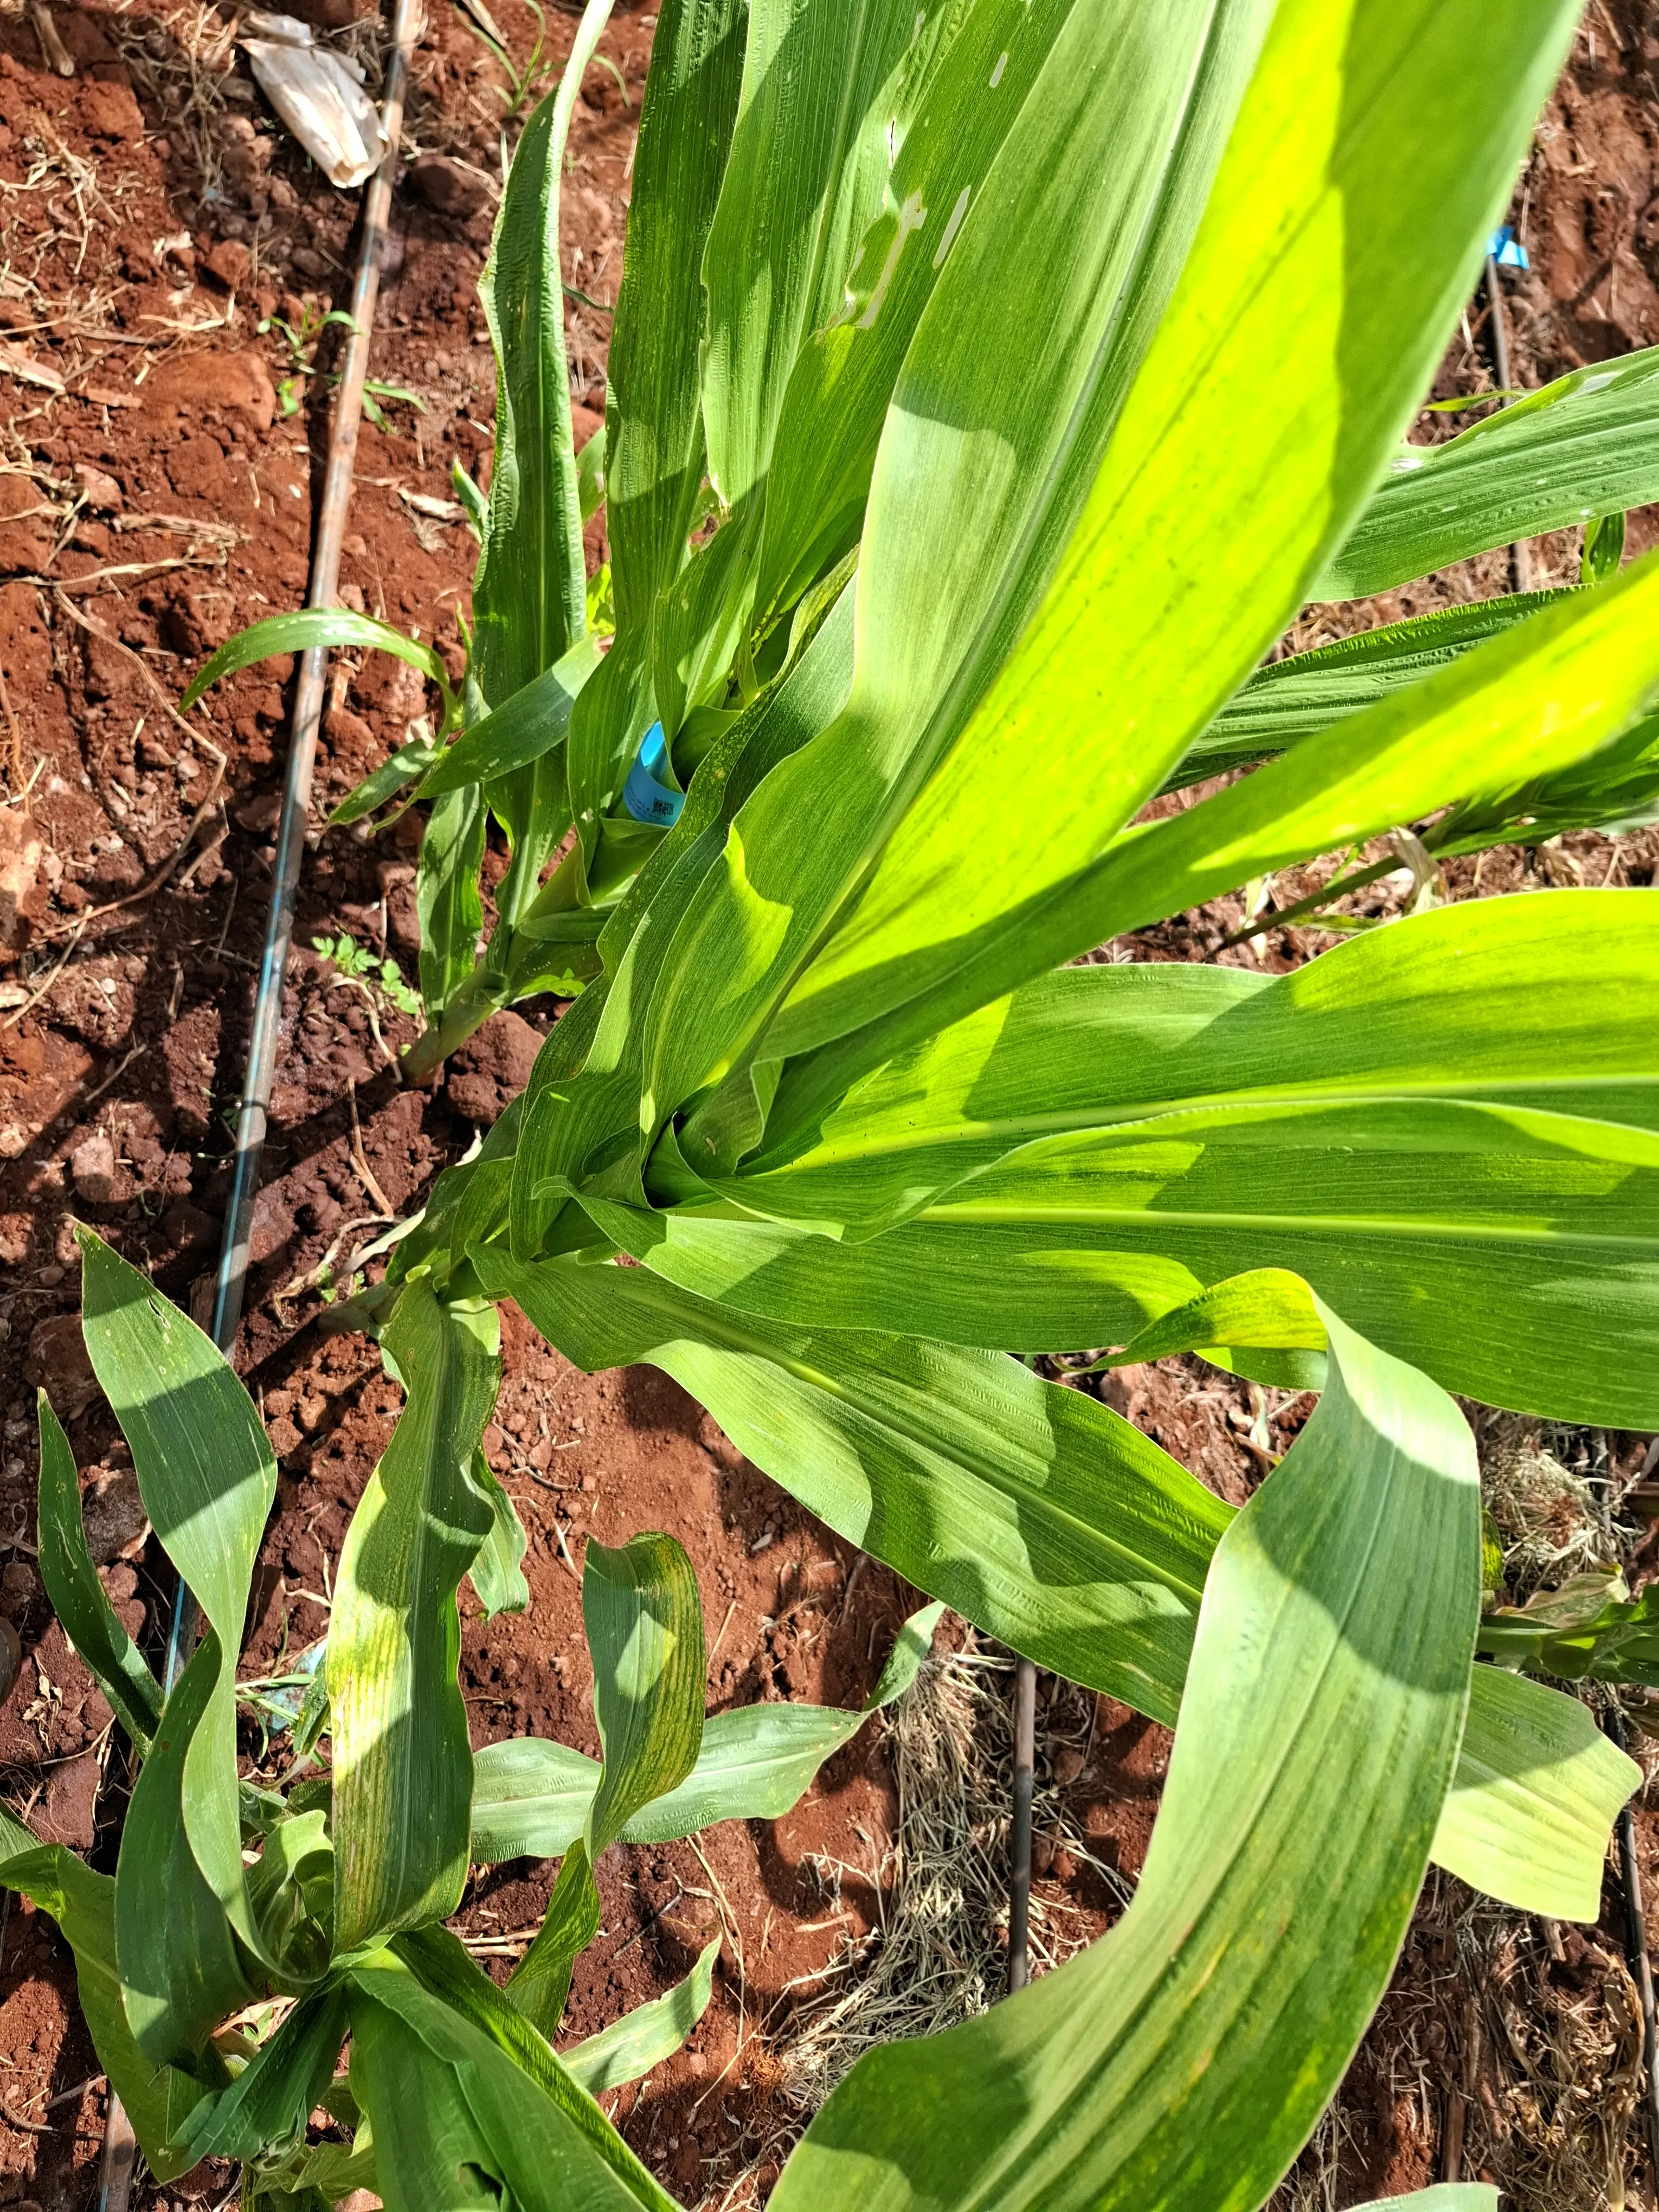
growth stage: vegetative
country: Kenya
